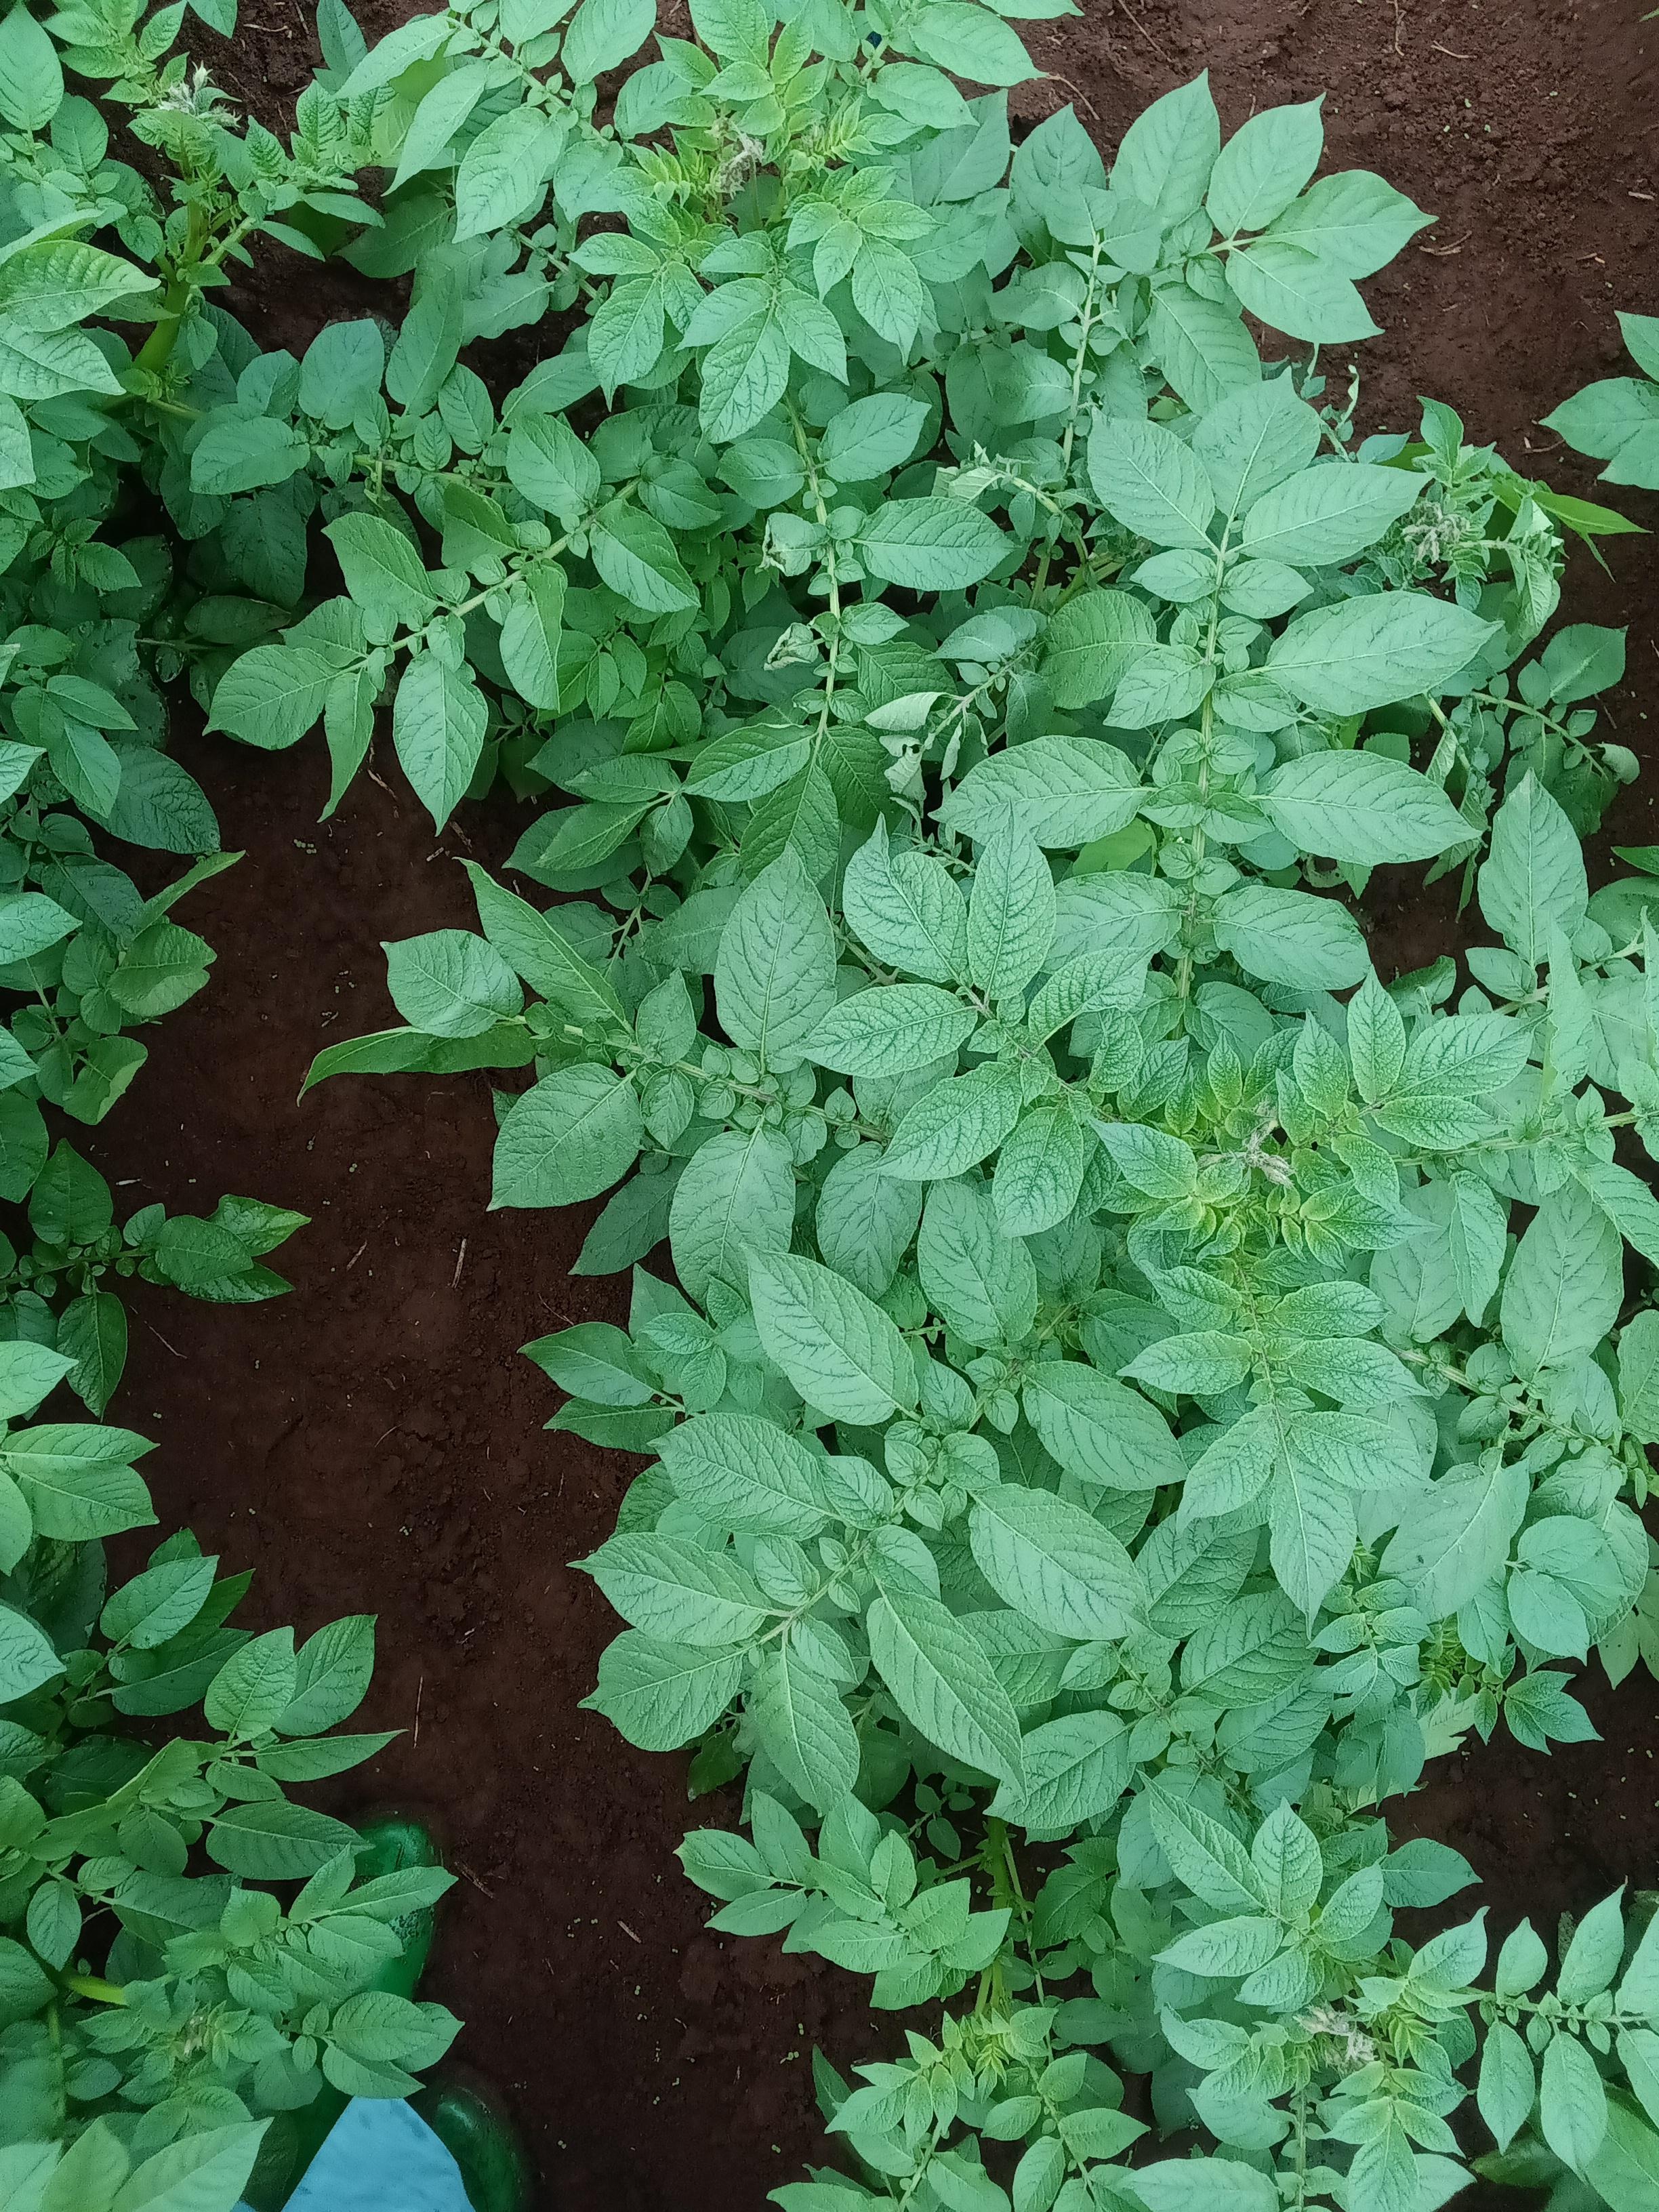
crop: potato
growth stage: vegetative
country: Kenya
